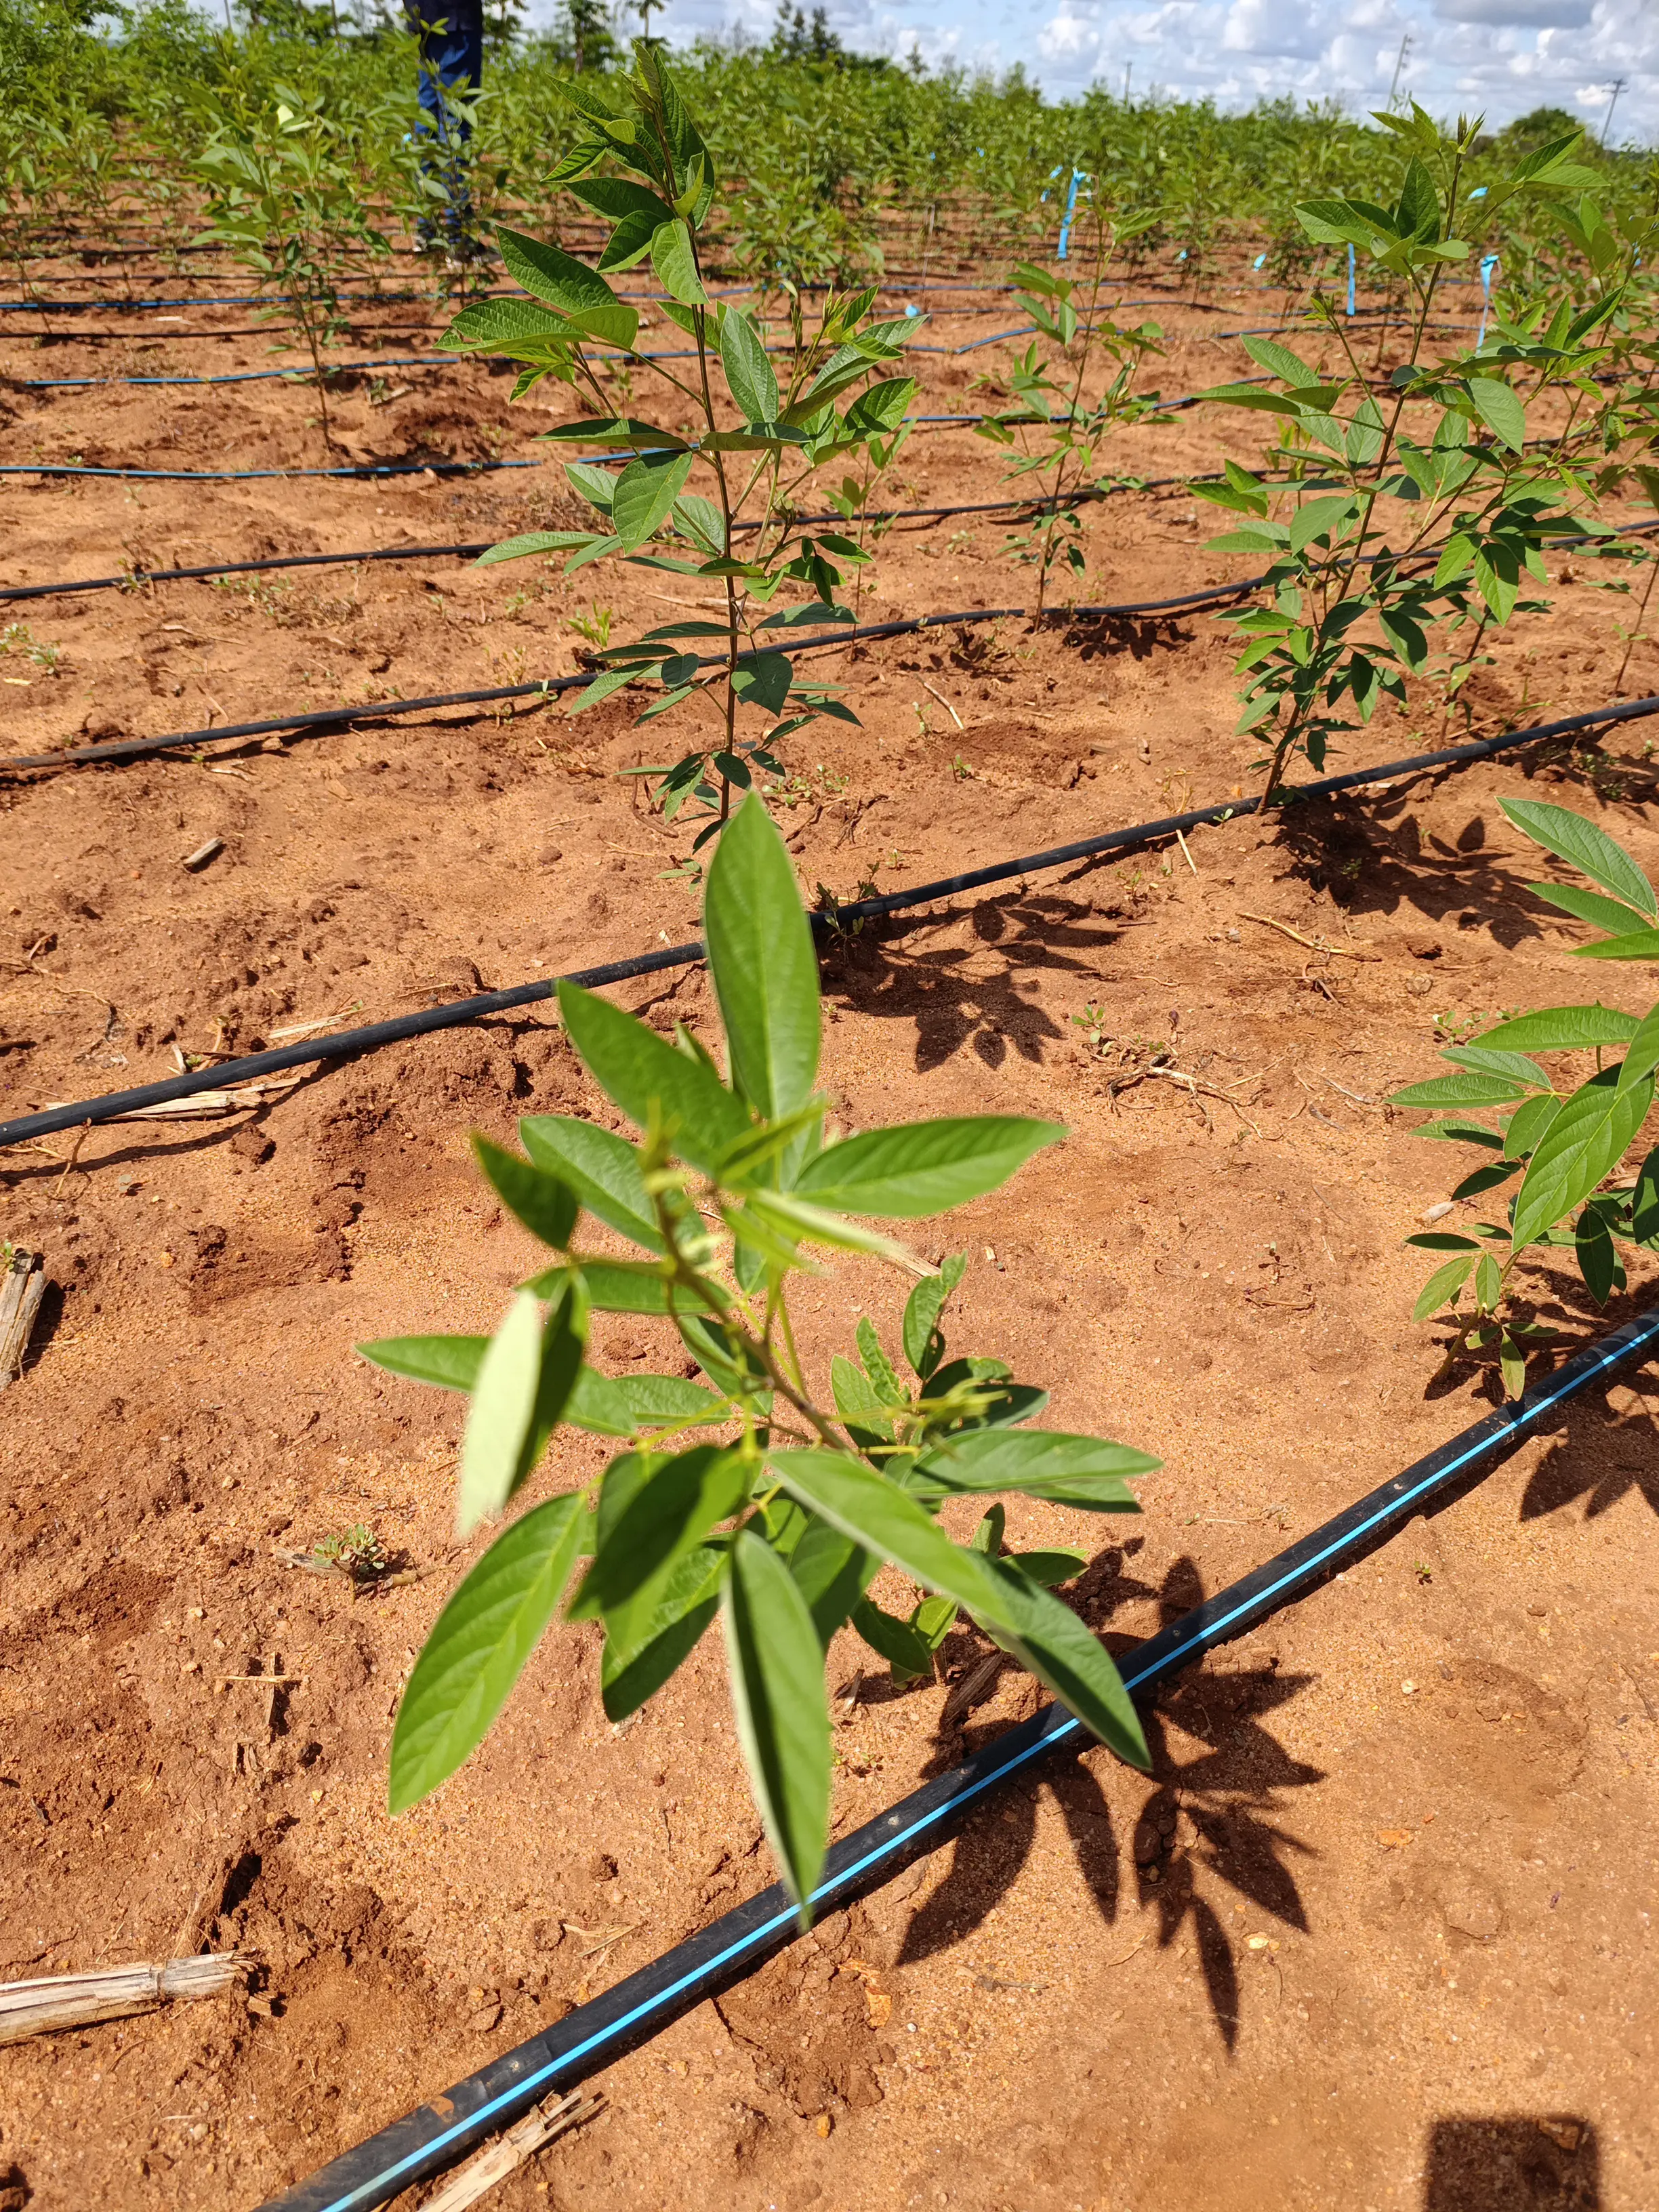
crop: pigeonpea
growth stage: flowering
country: Kenya
